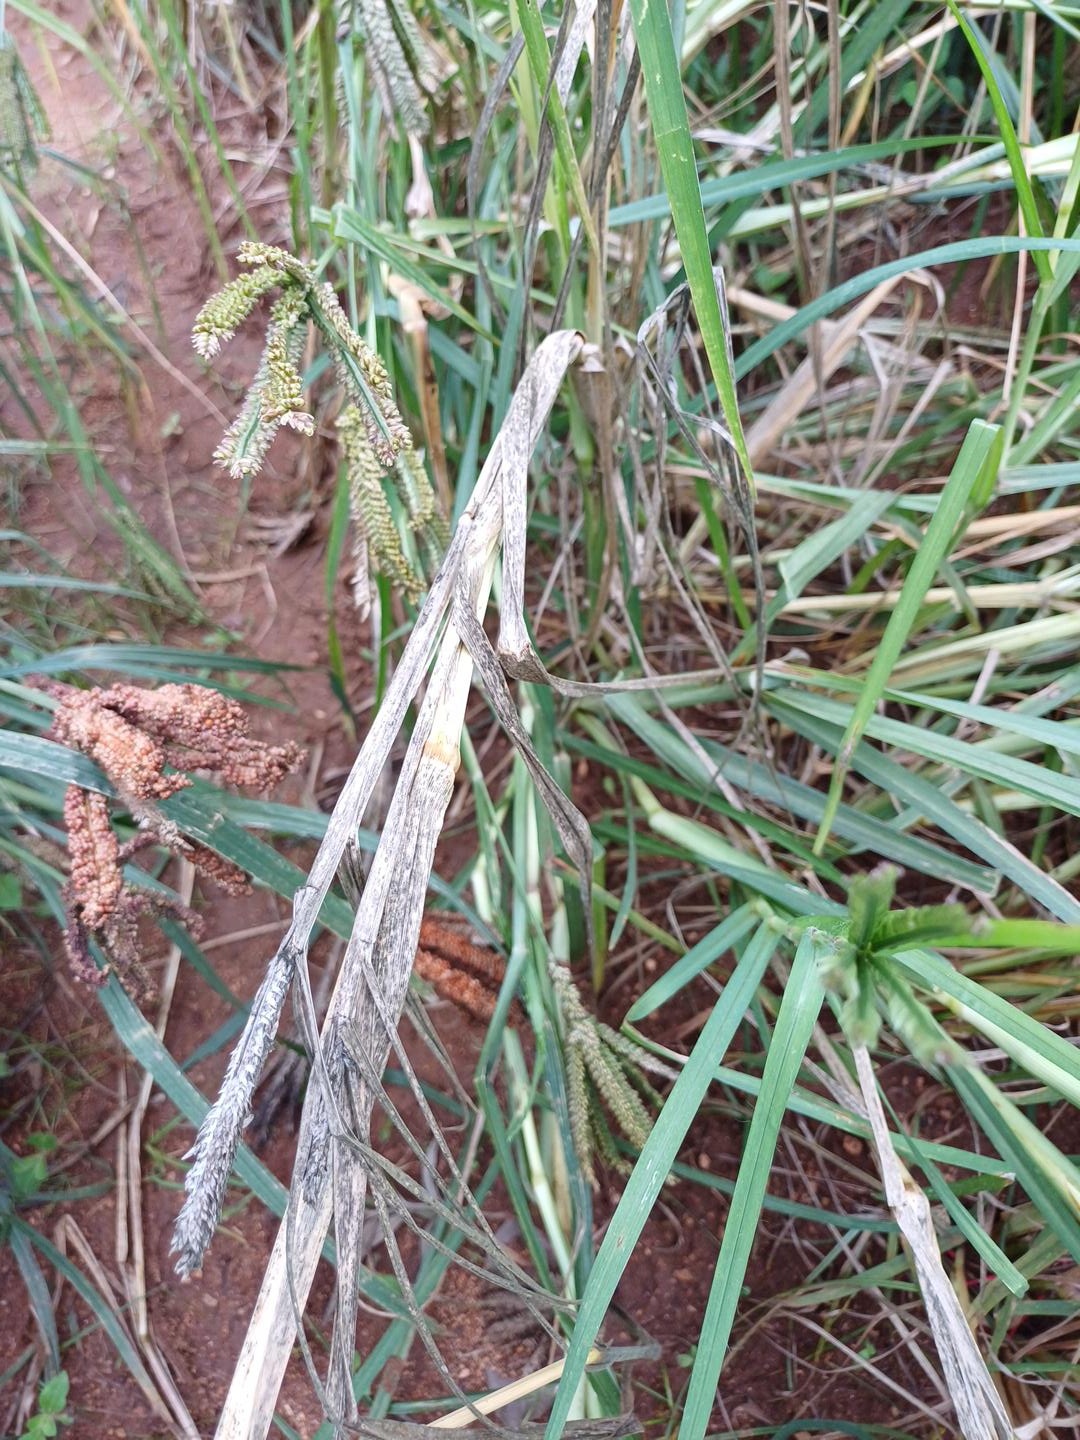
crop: finger millet
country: Kenya
